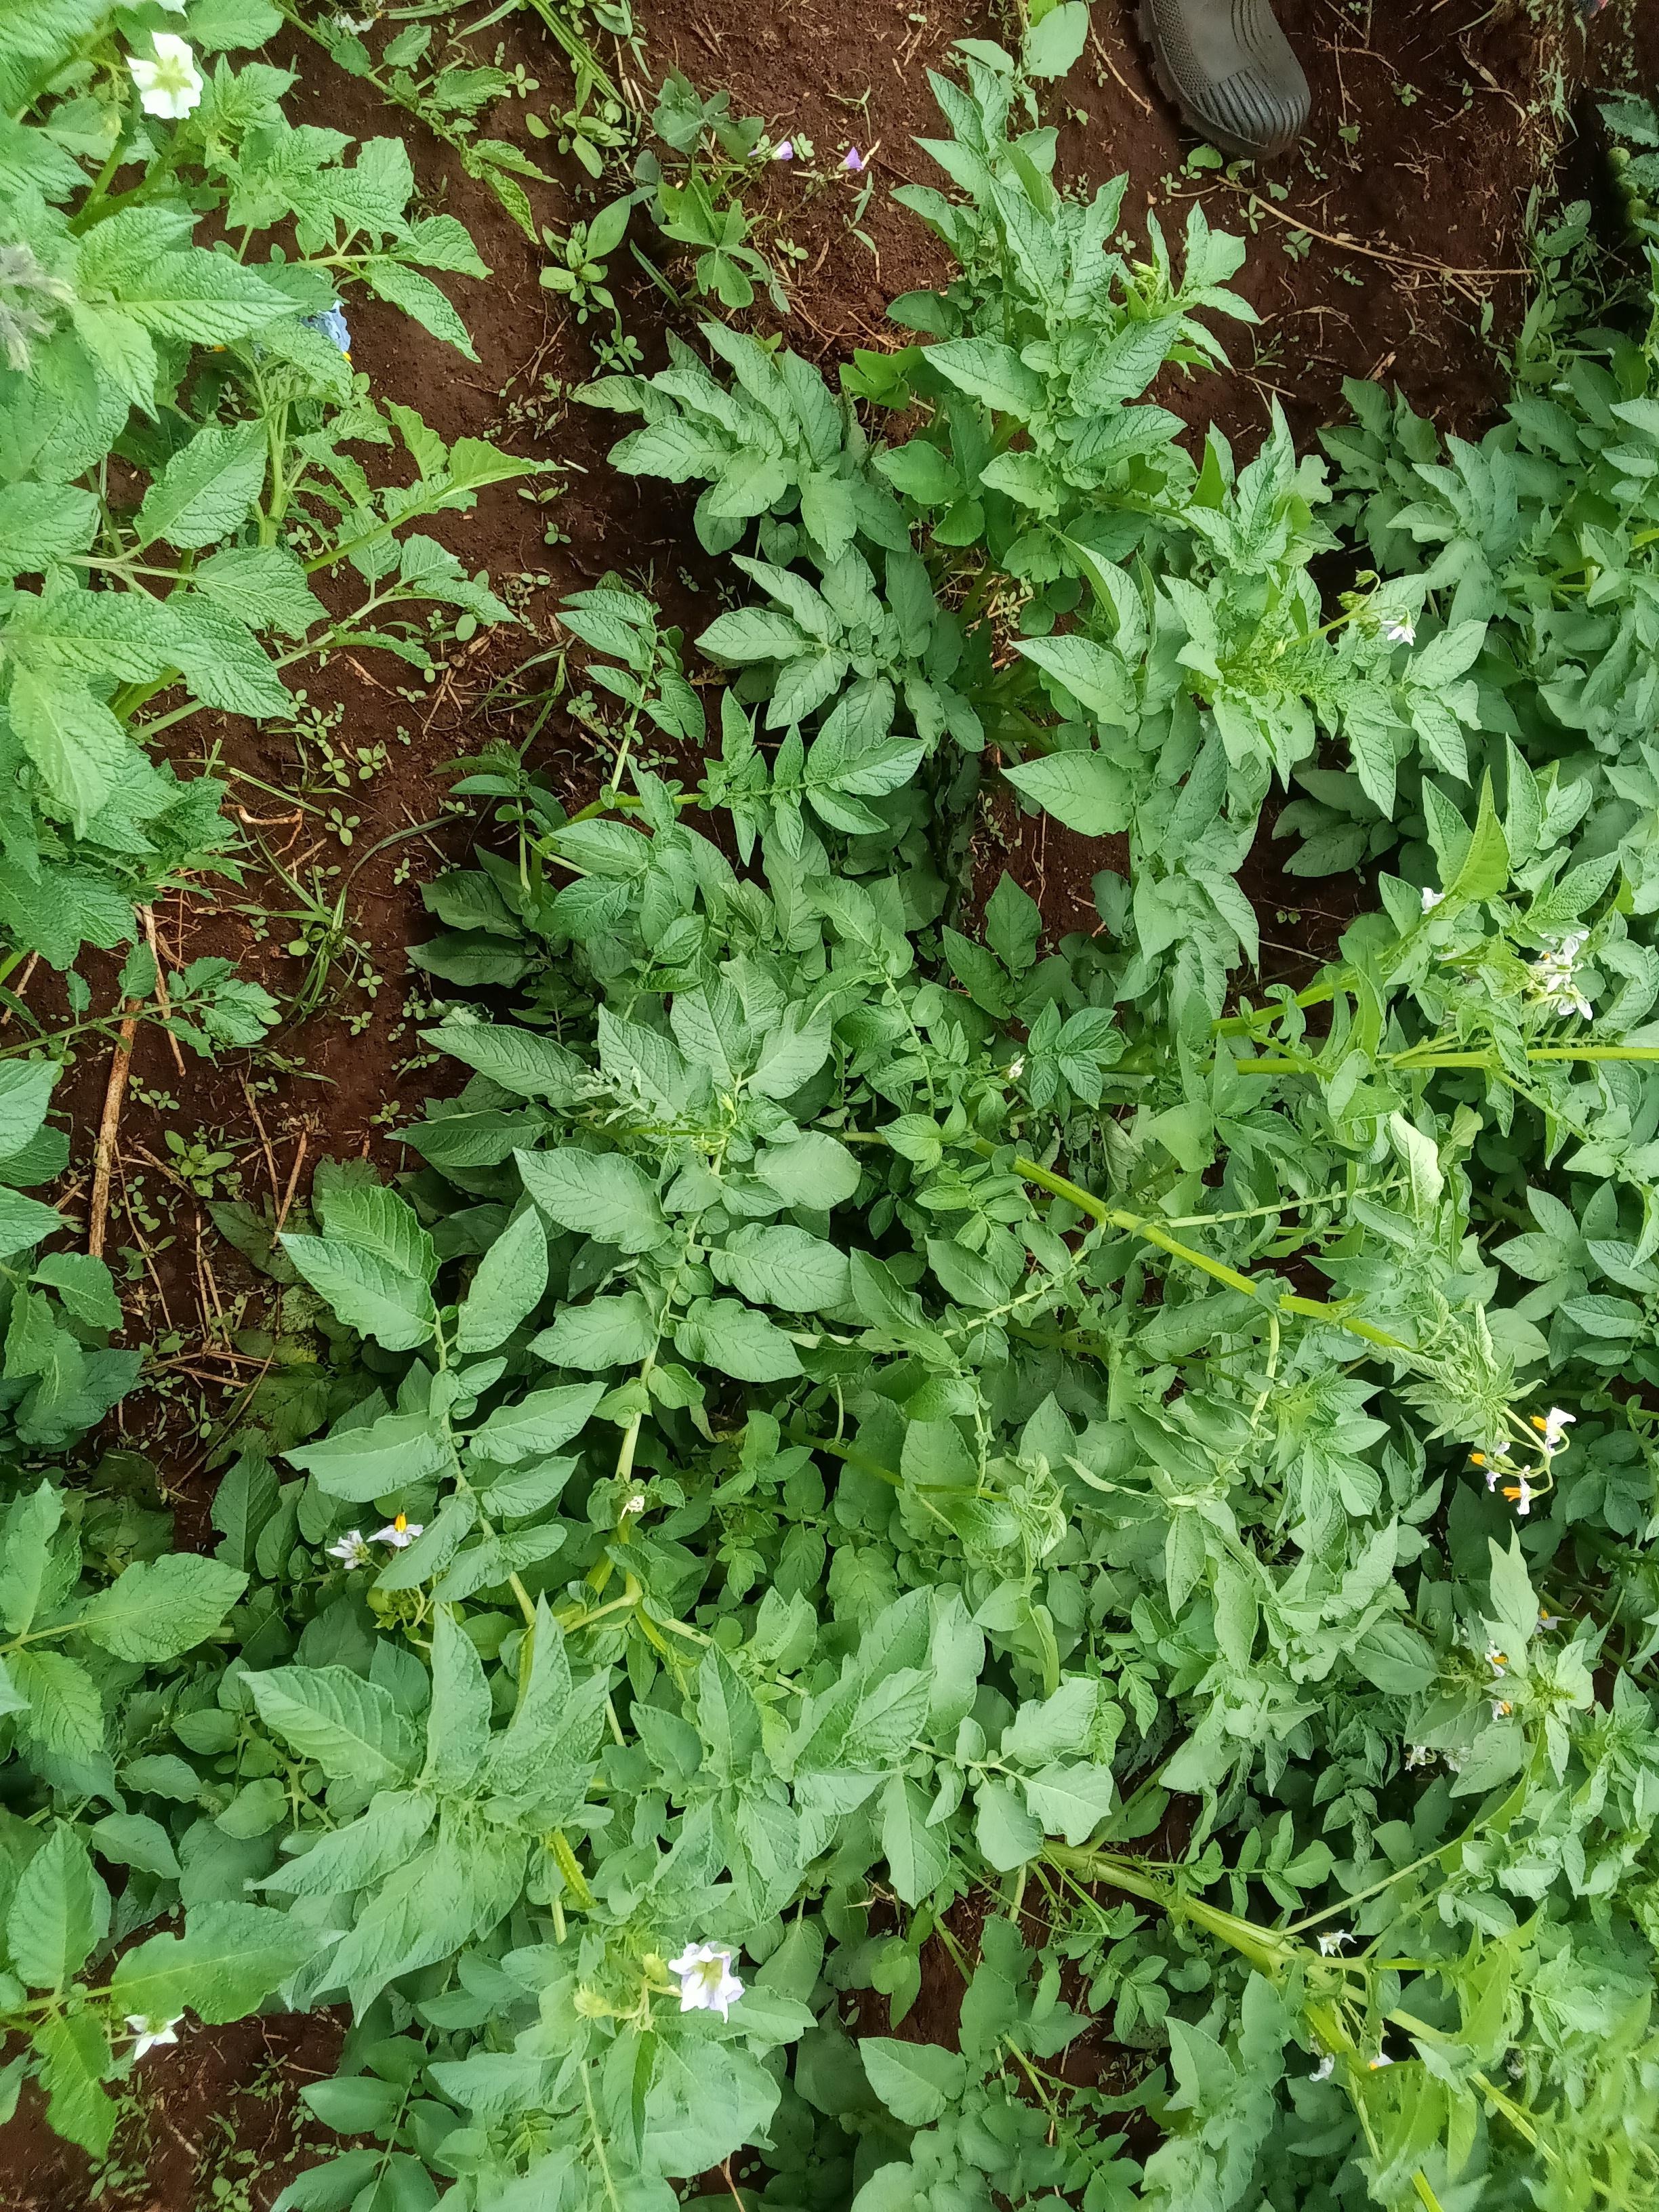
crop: potato
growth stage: flowering
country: Kenya
